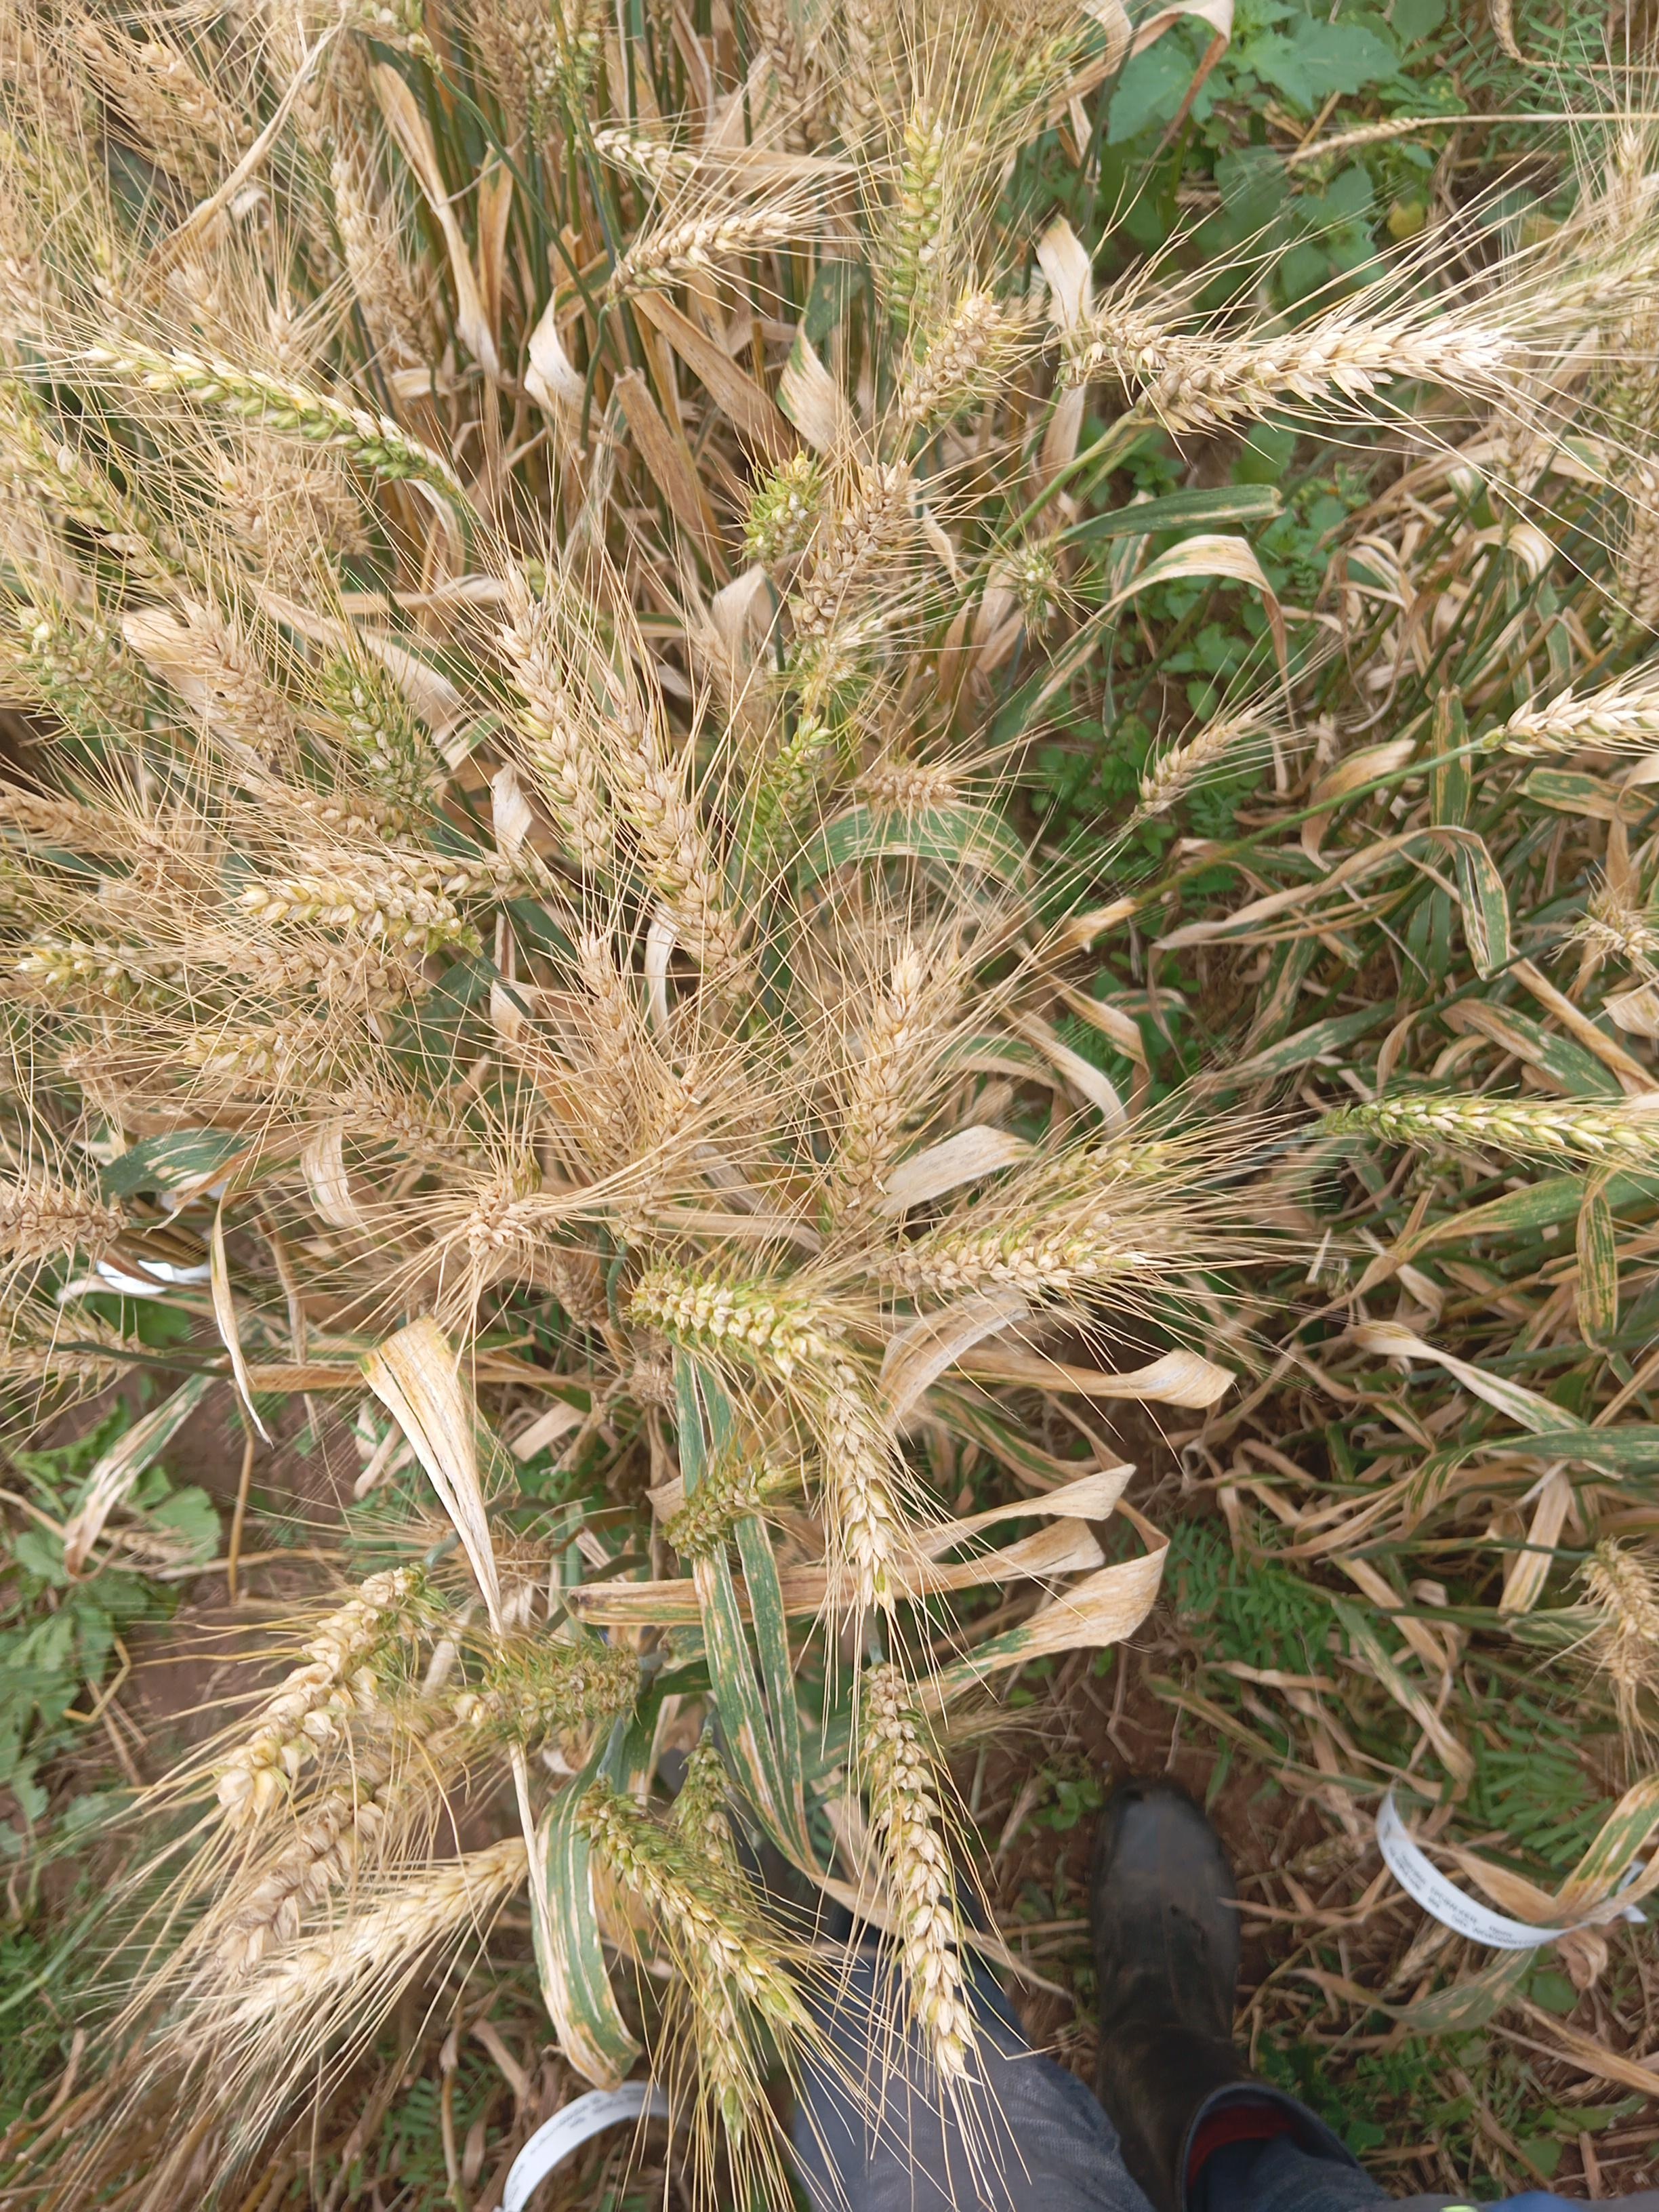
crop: wheat
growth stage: maturity
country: Kenya
